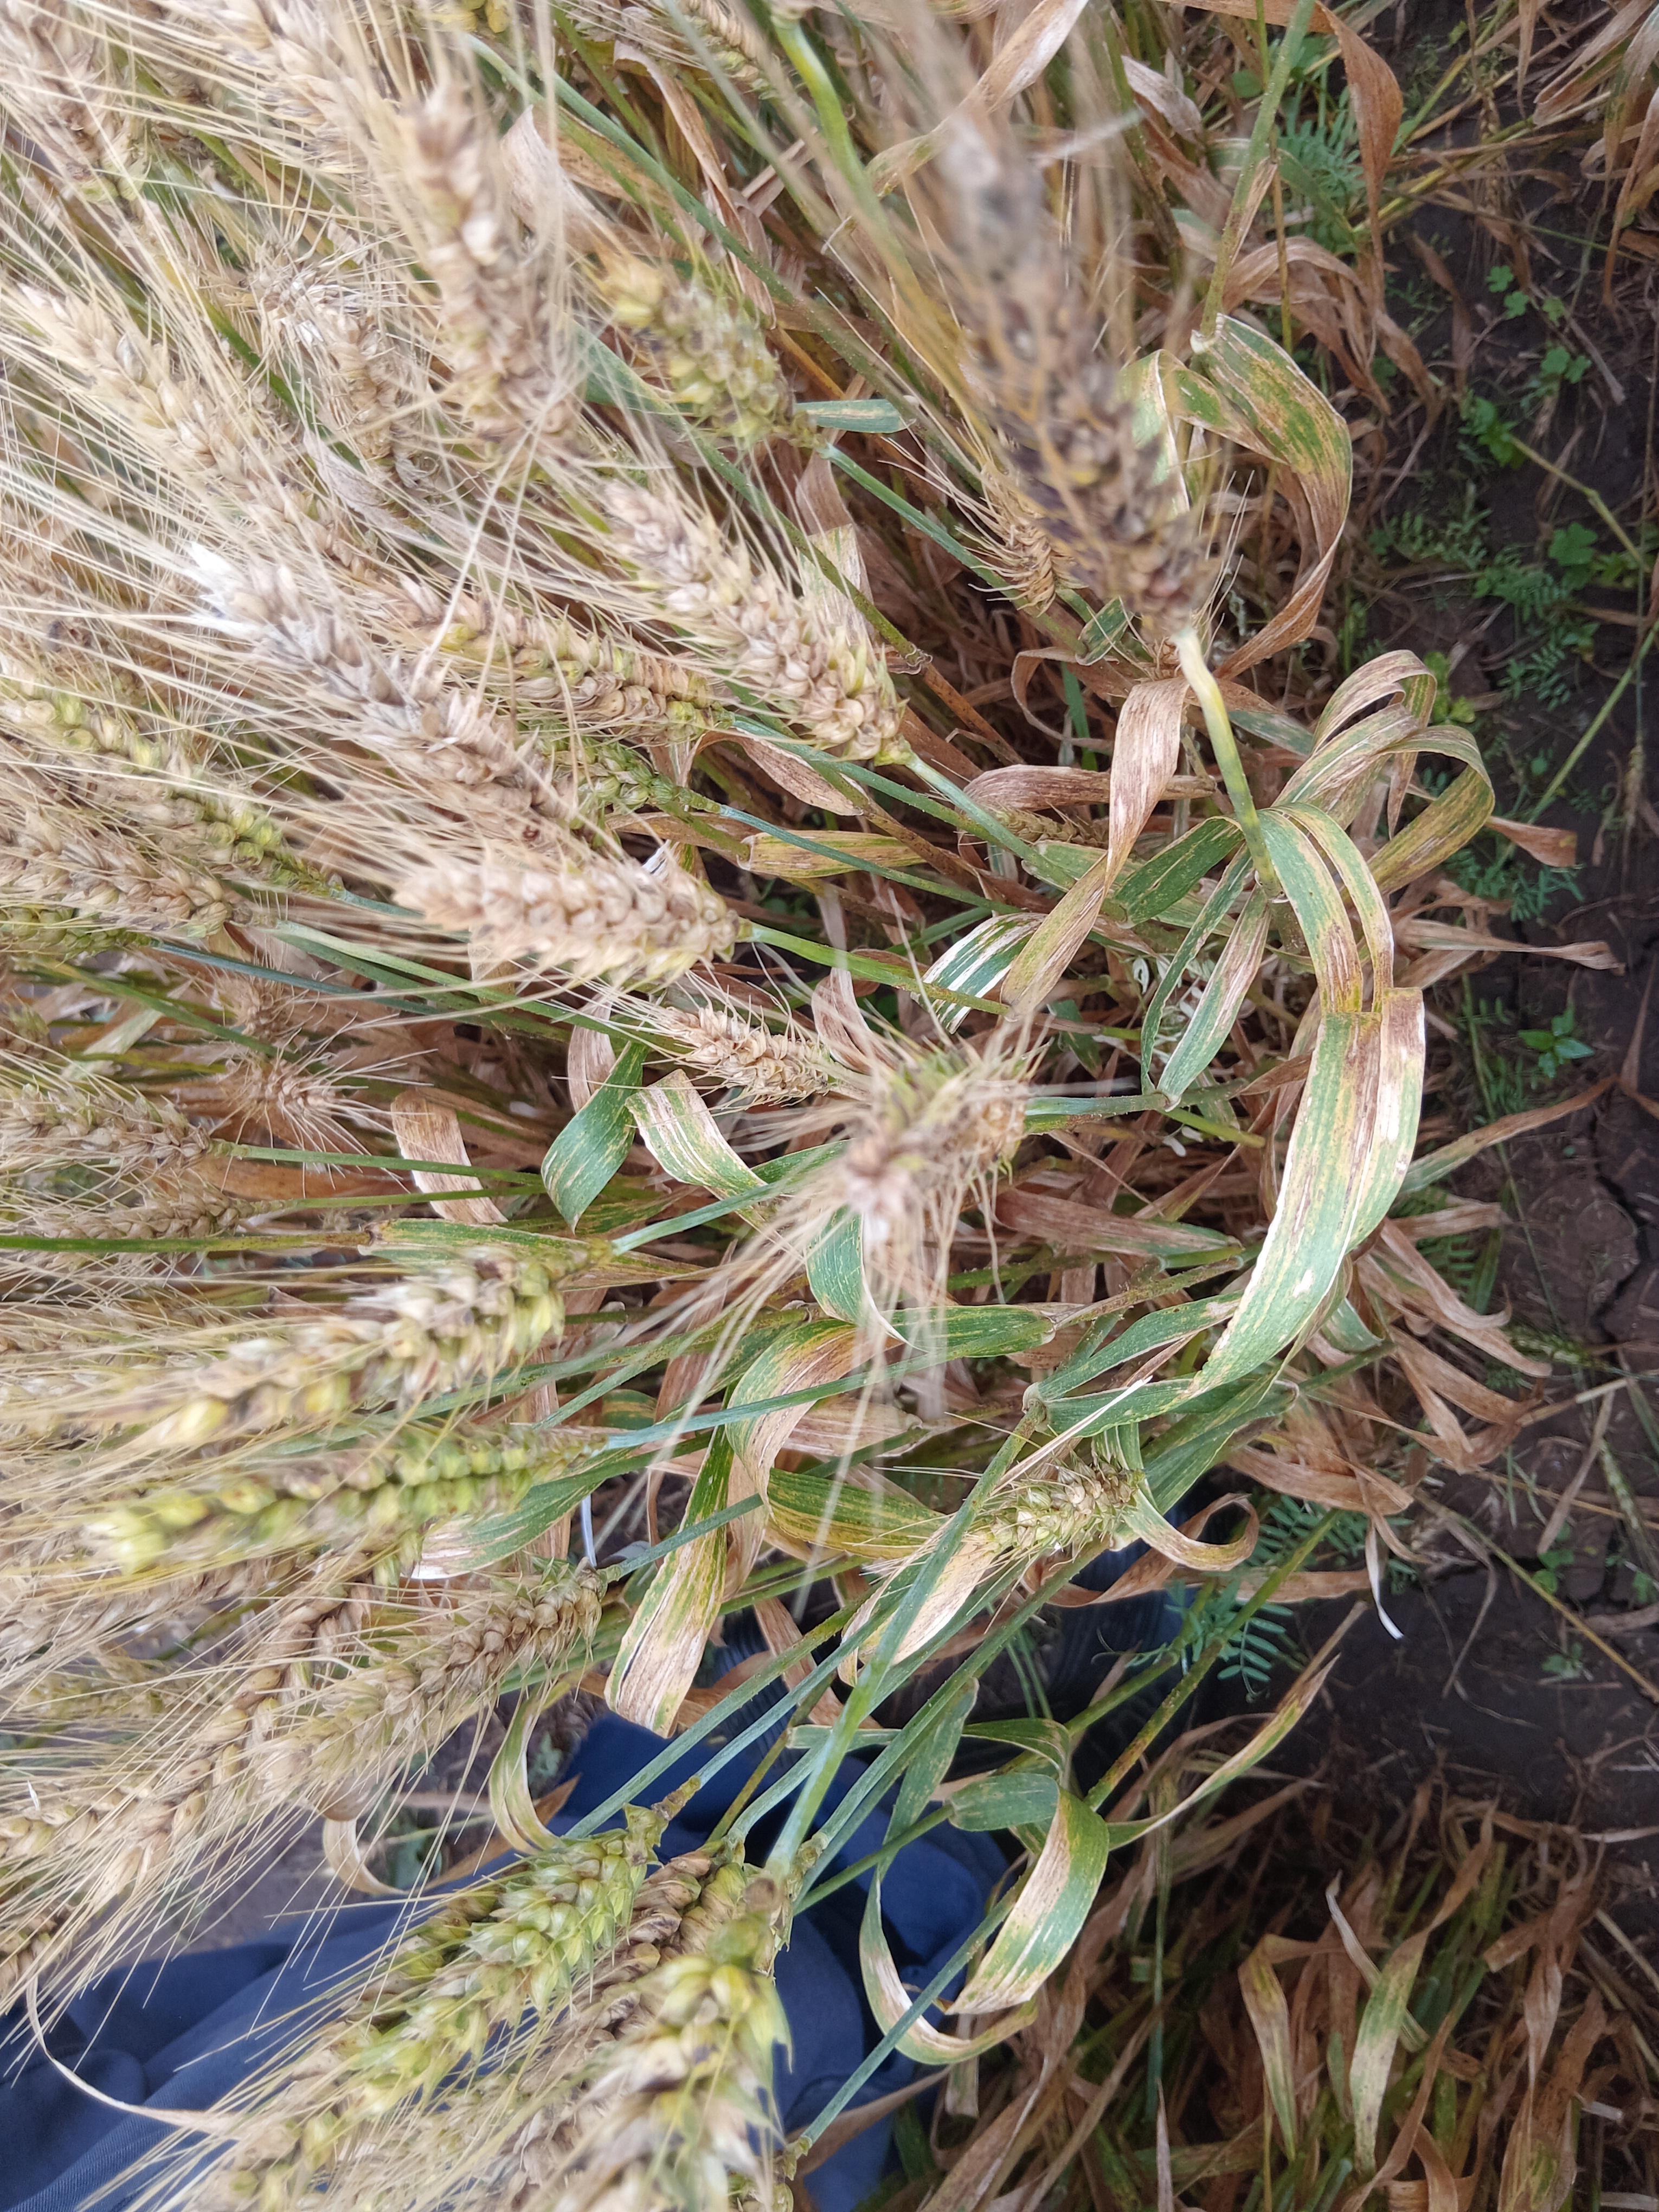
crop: wheat
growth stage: maturity
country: Kenya
